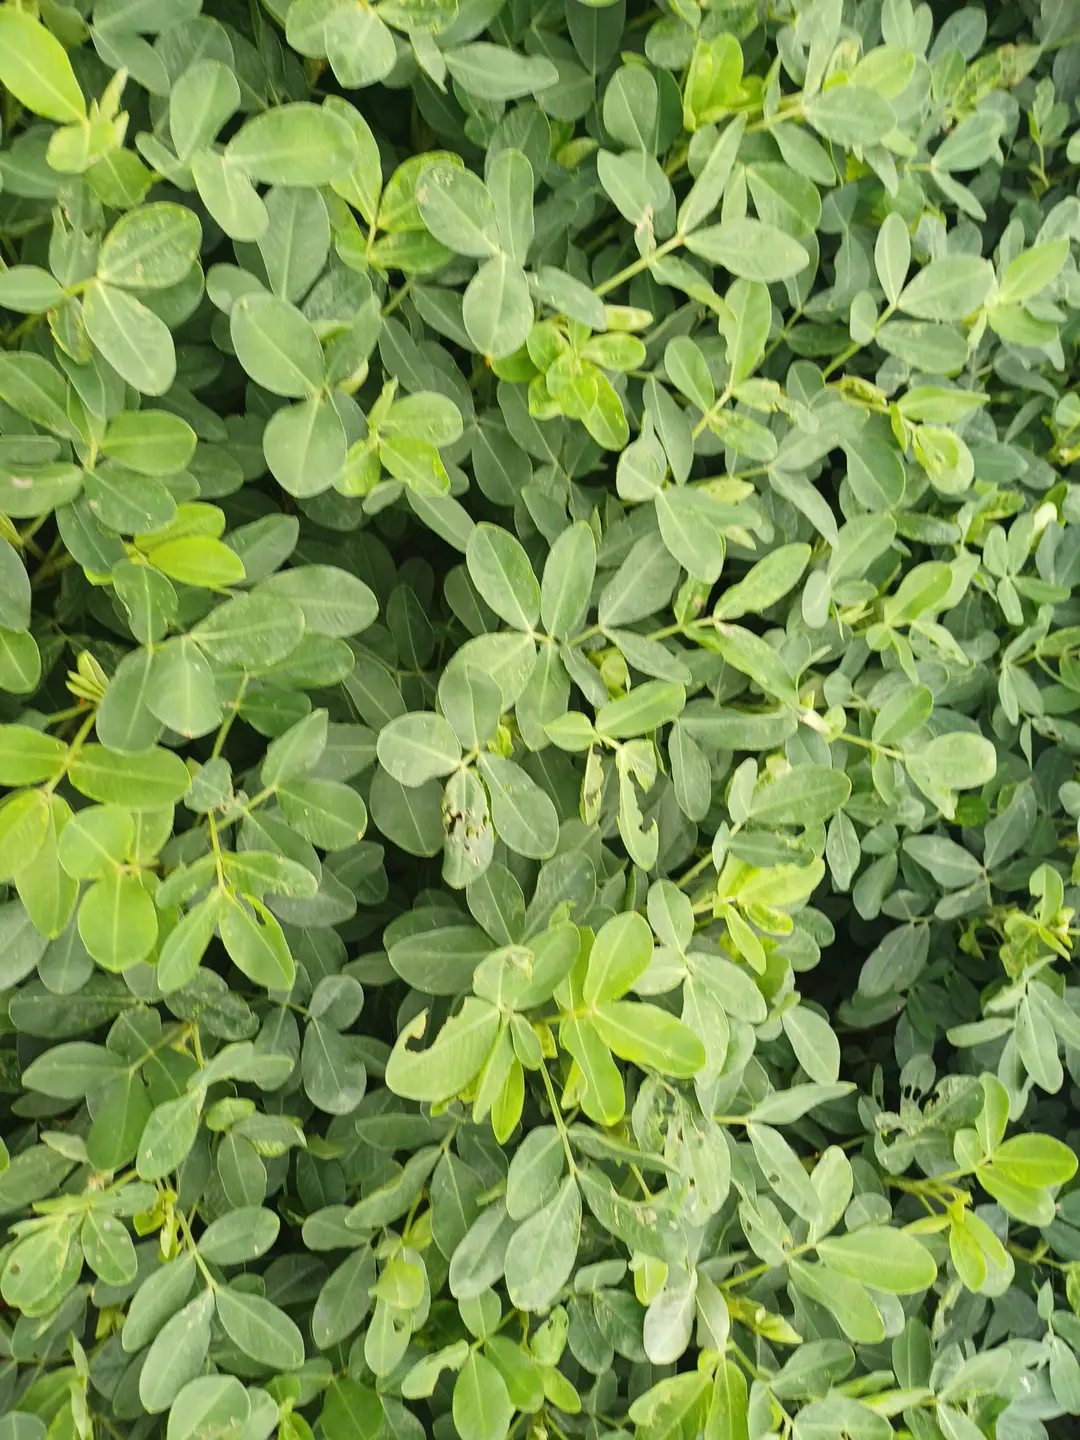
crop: groundnut
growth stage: flowering
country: Kenya
